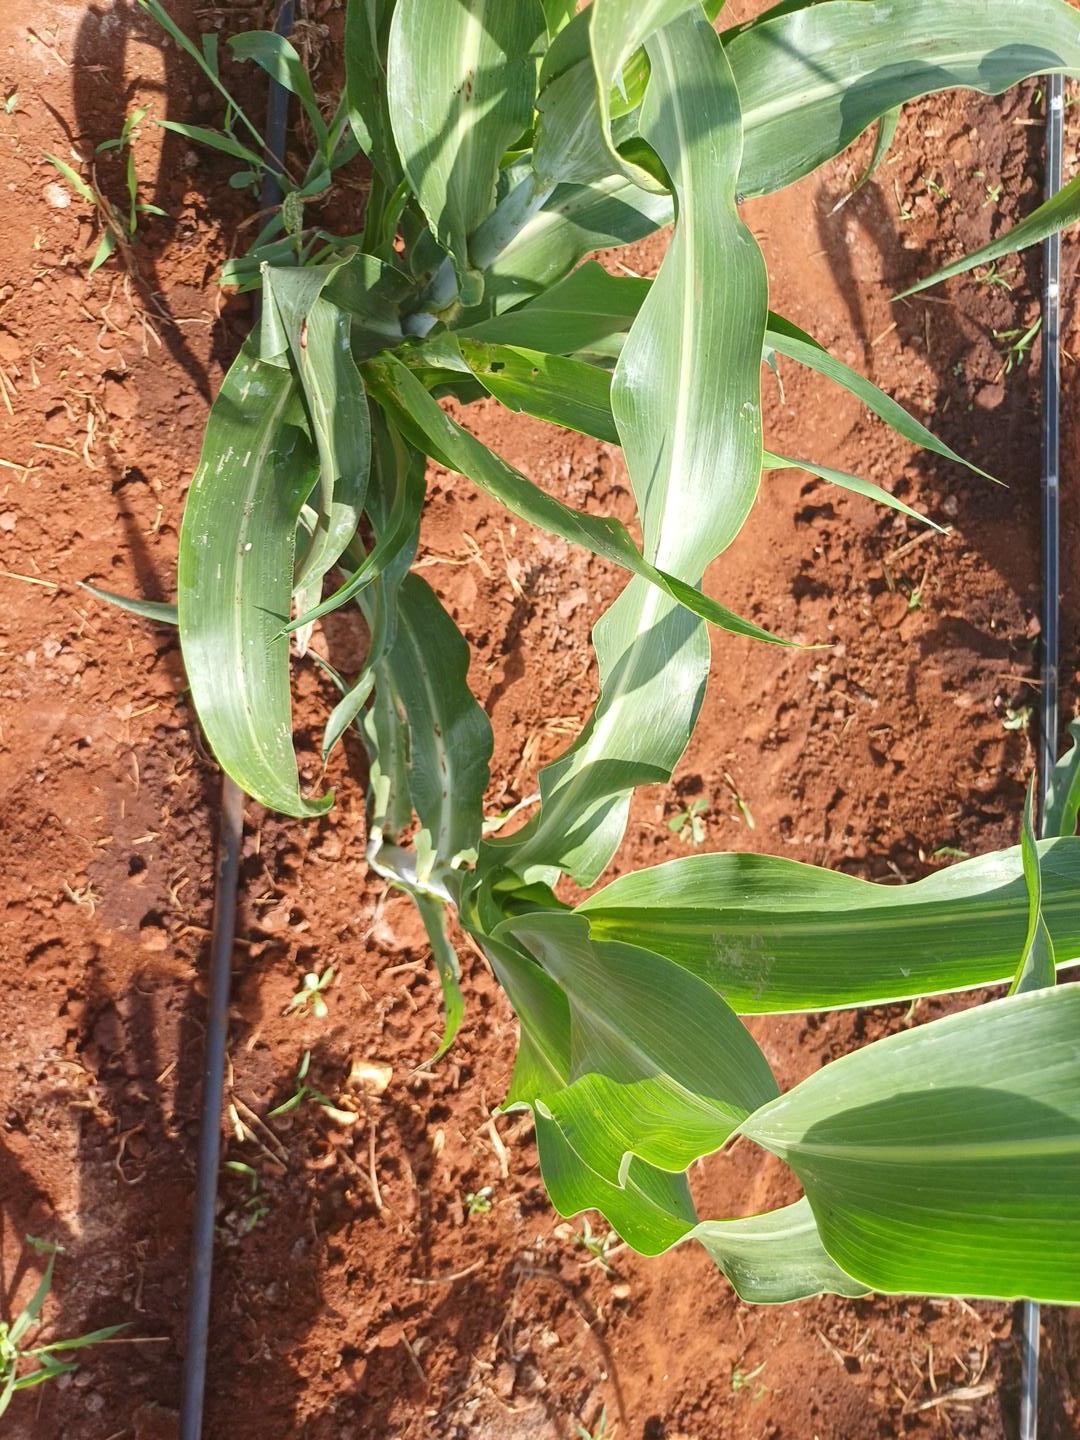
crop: sorghum
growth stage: elongation stem
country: Kenya
